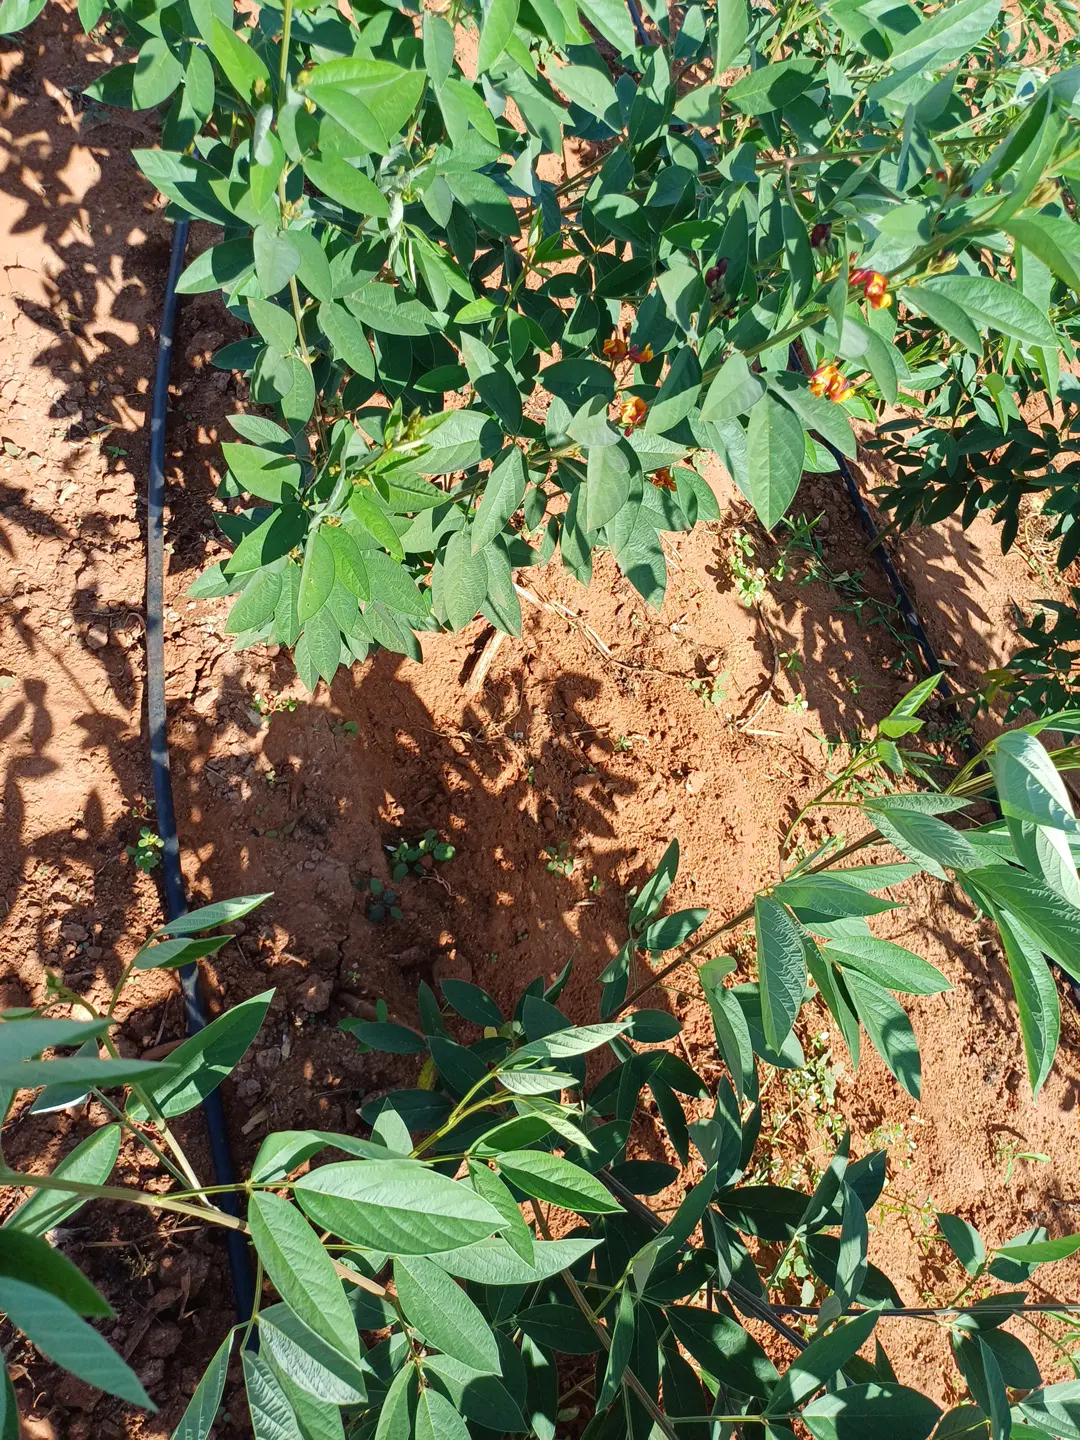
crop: pigeonpea
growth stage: vegetative
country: Kenya
